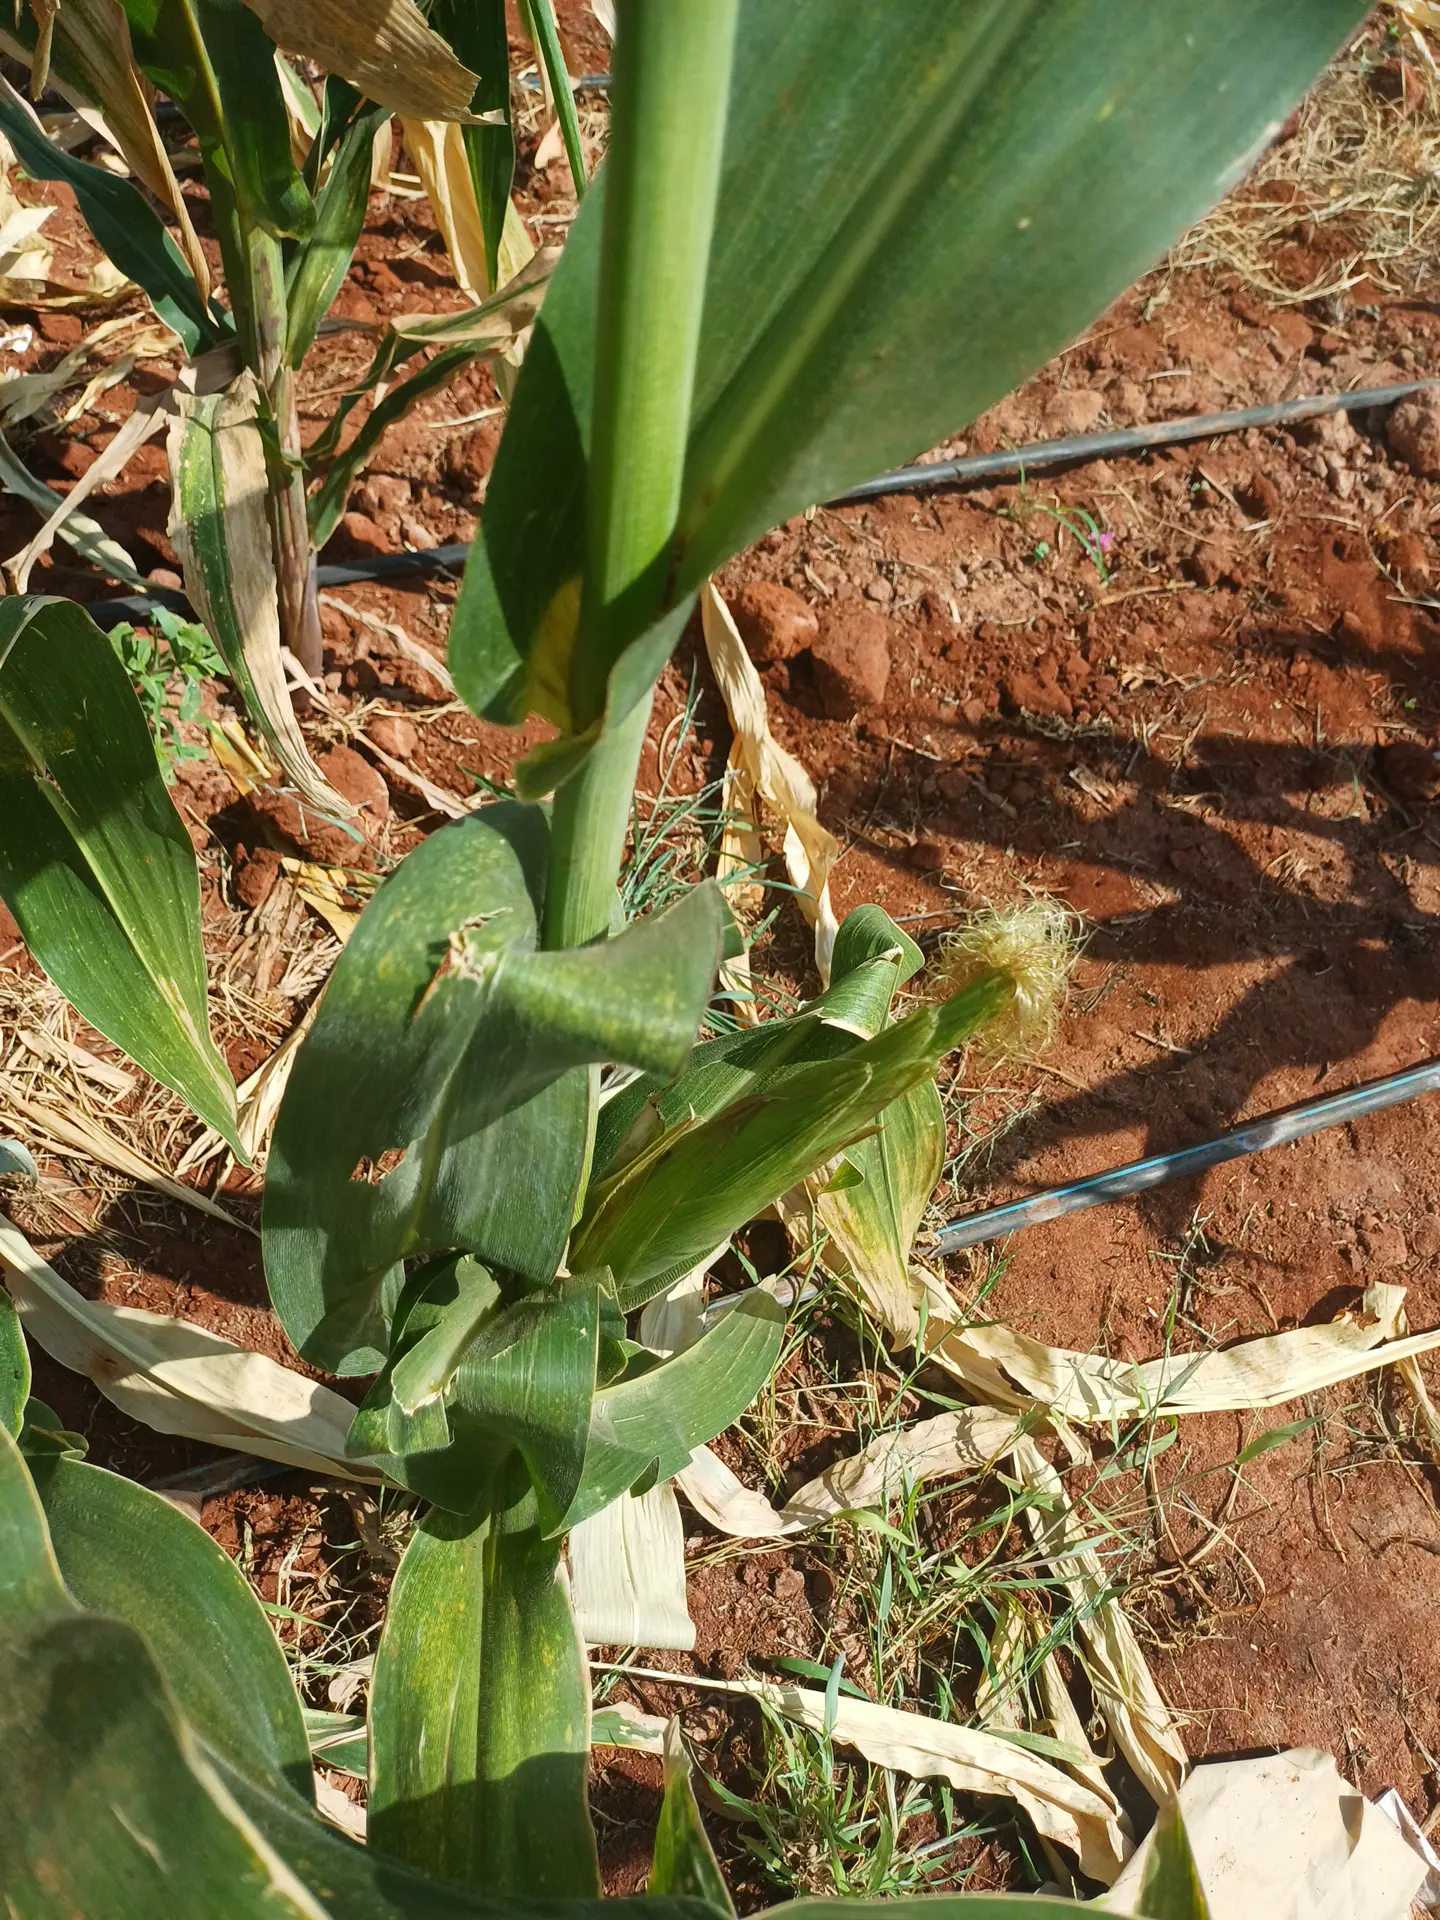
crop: maize
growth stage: flowering
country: Kenya
